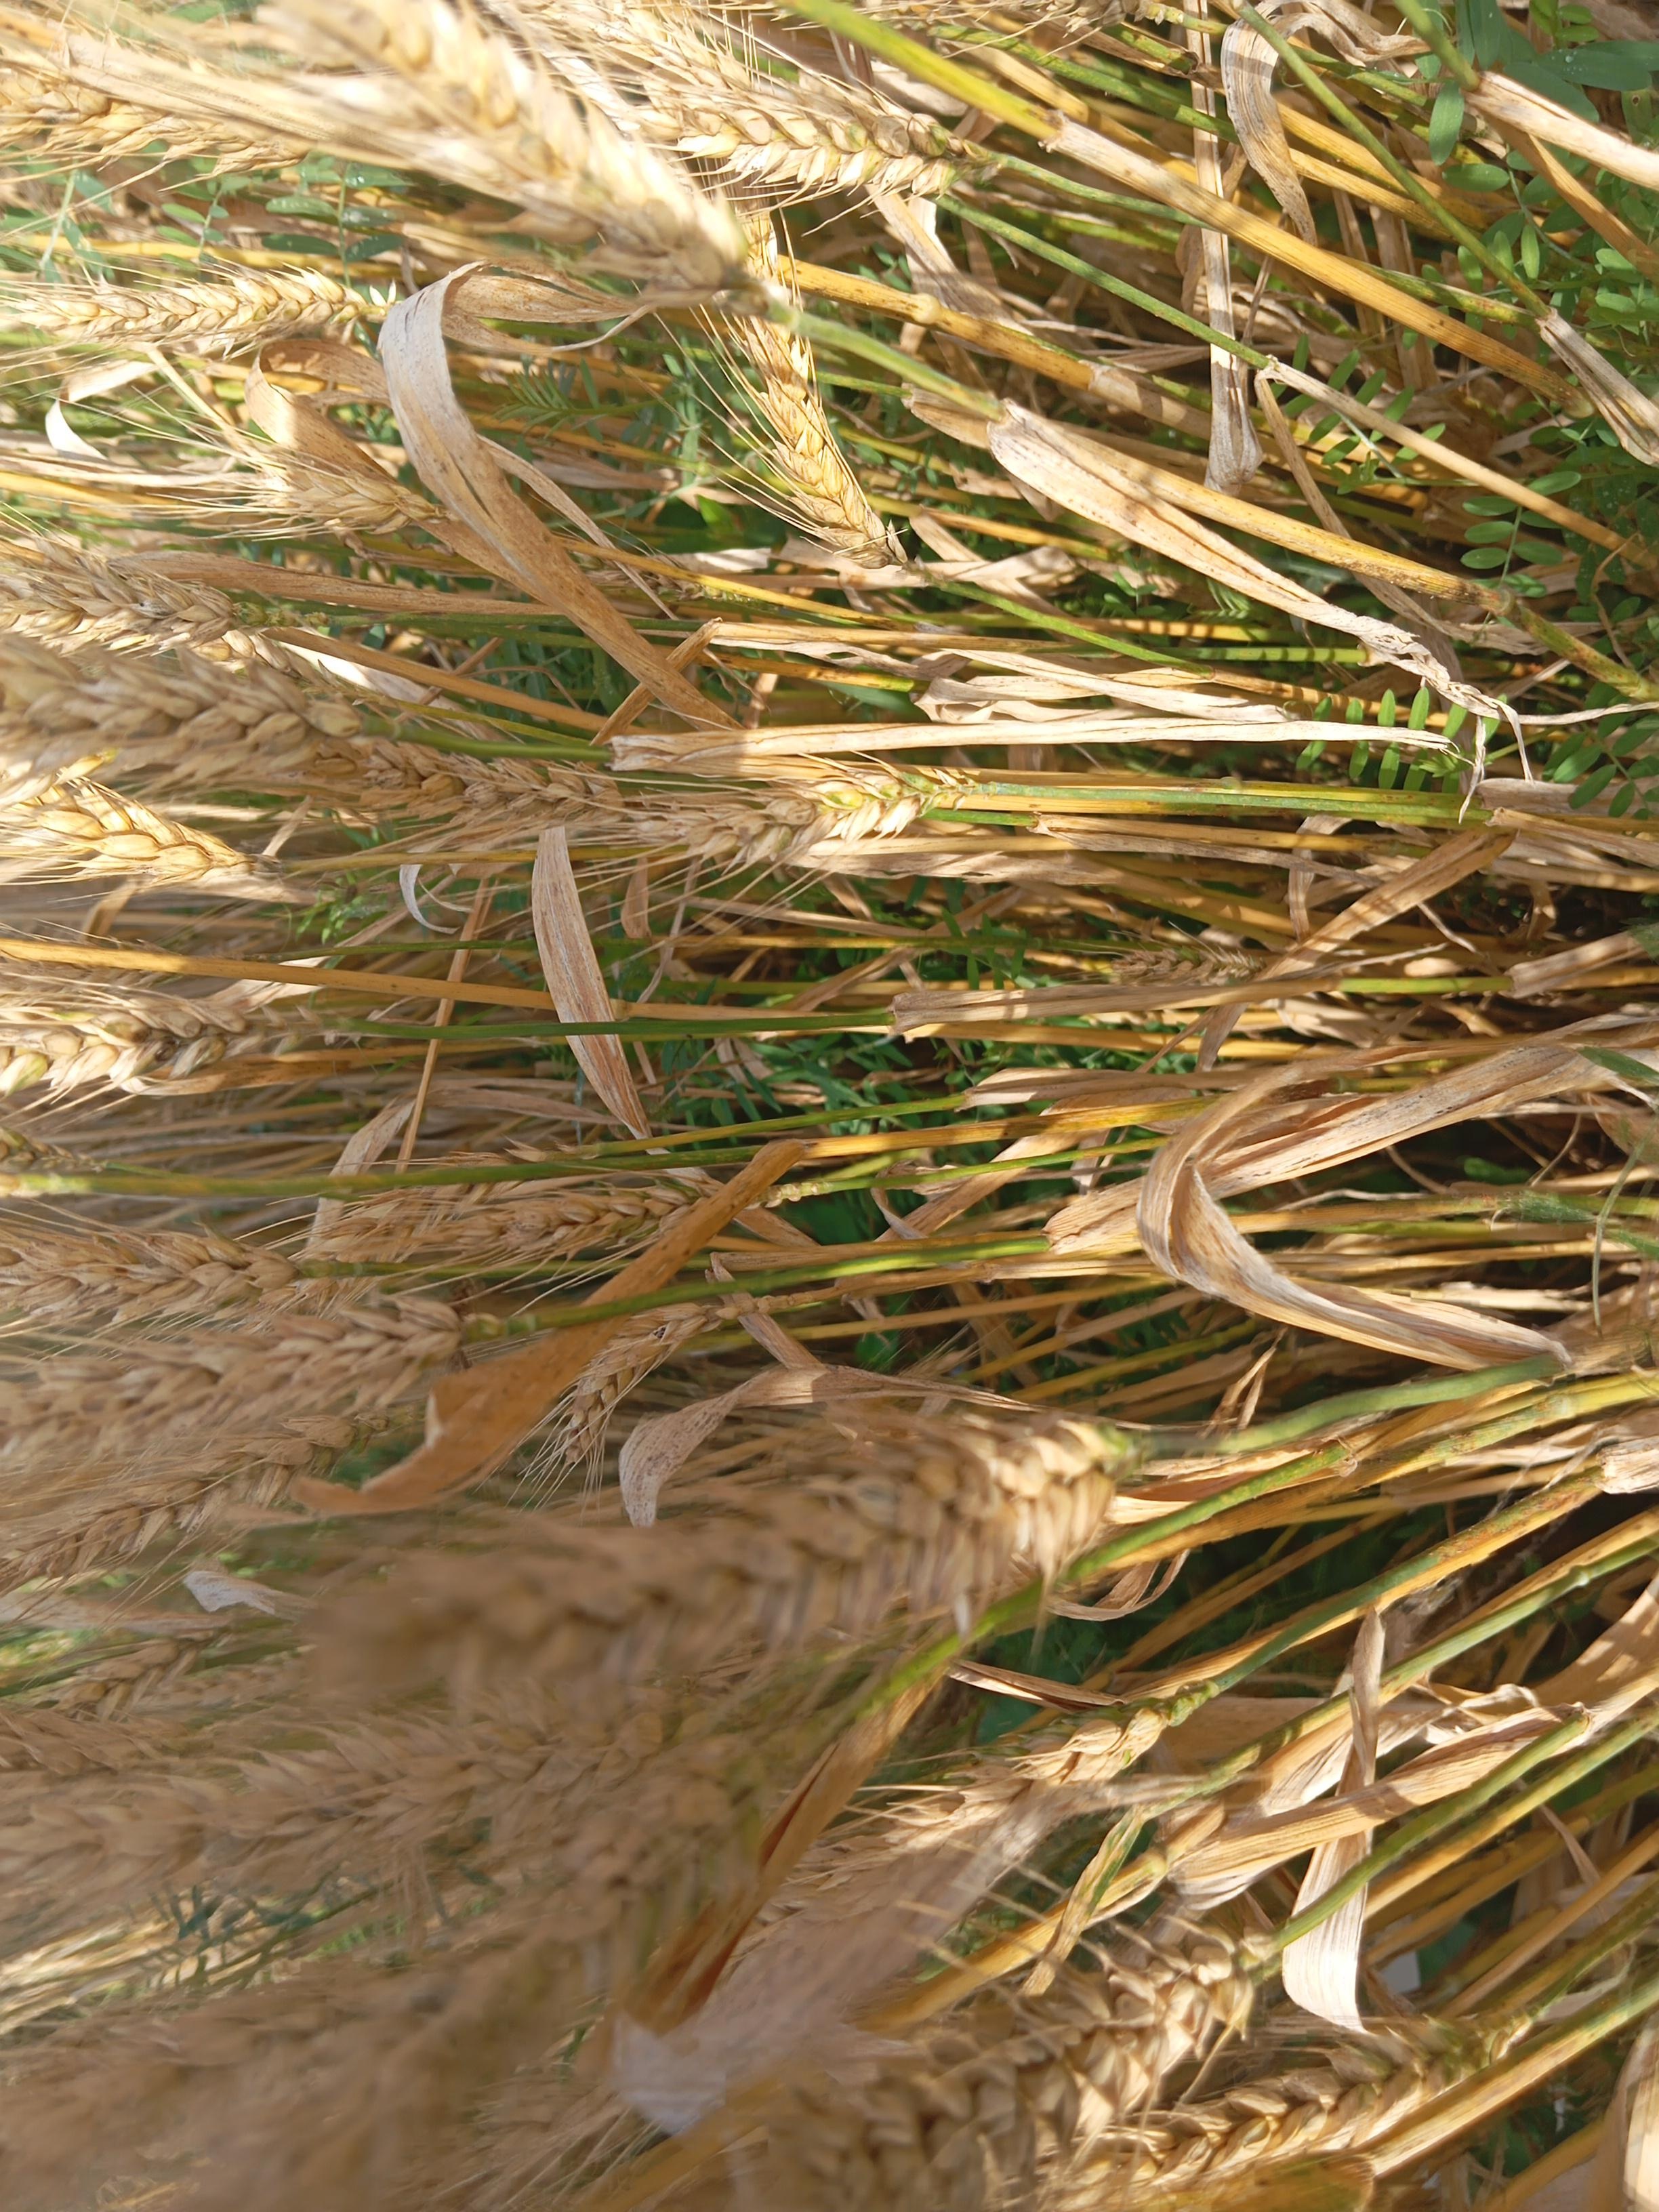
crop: wheat
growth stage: maturity
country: Kenya
